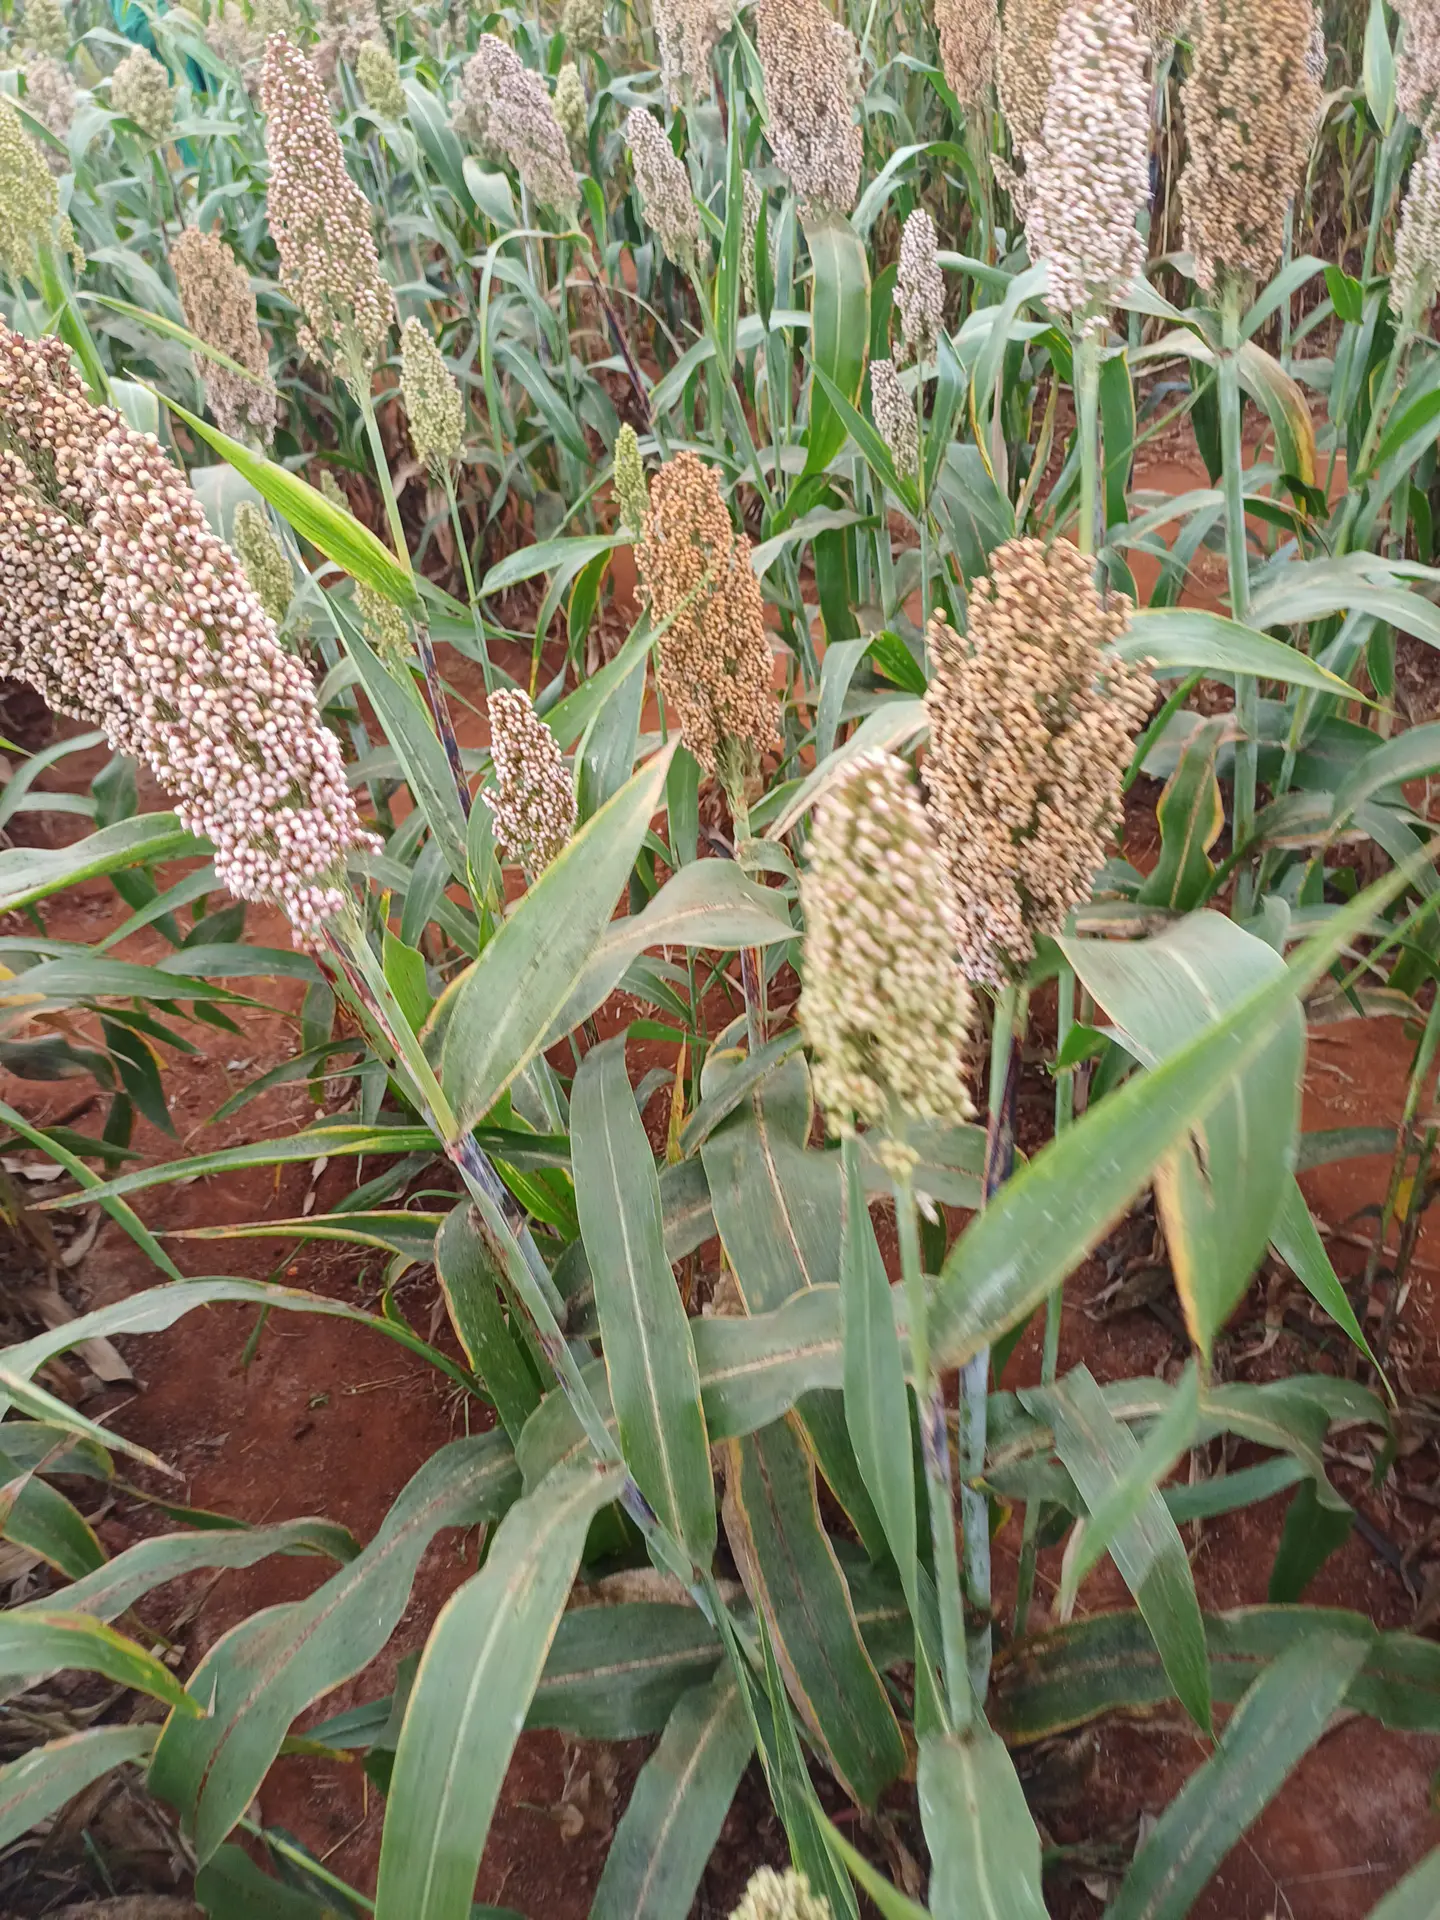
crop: sorghum
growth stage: filling grain
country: Kenya
